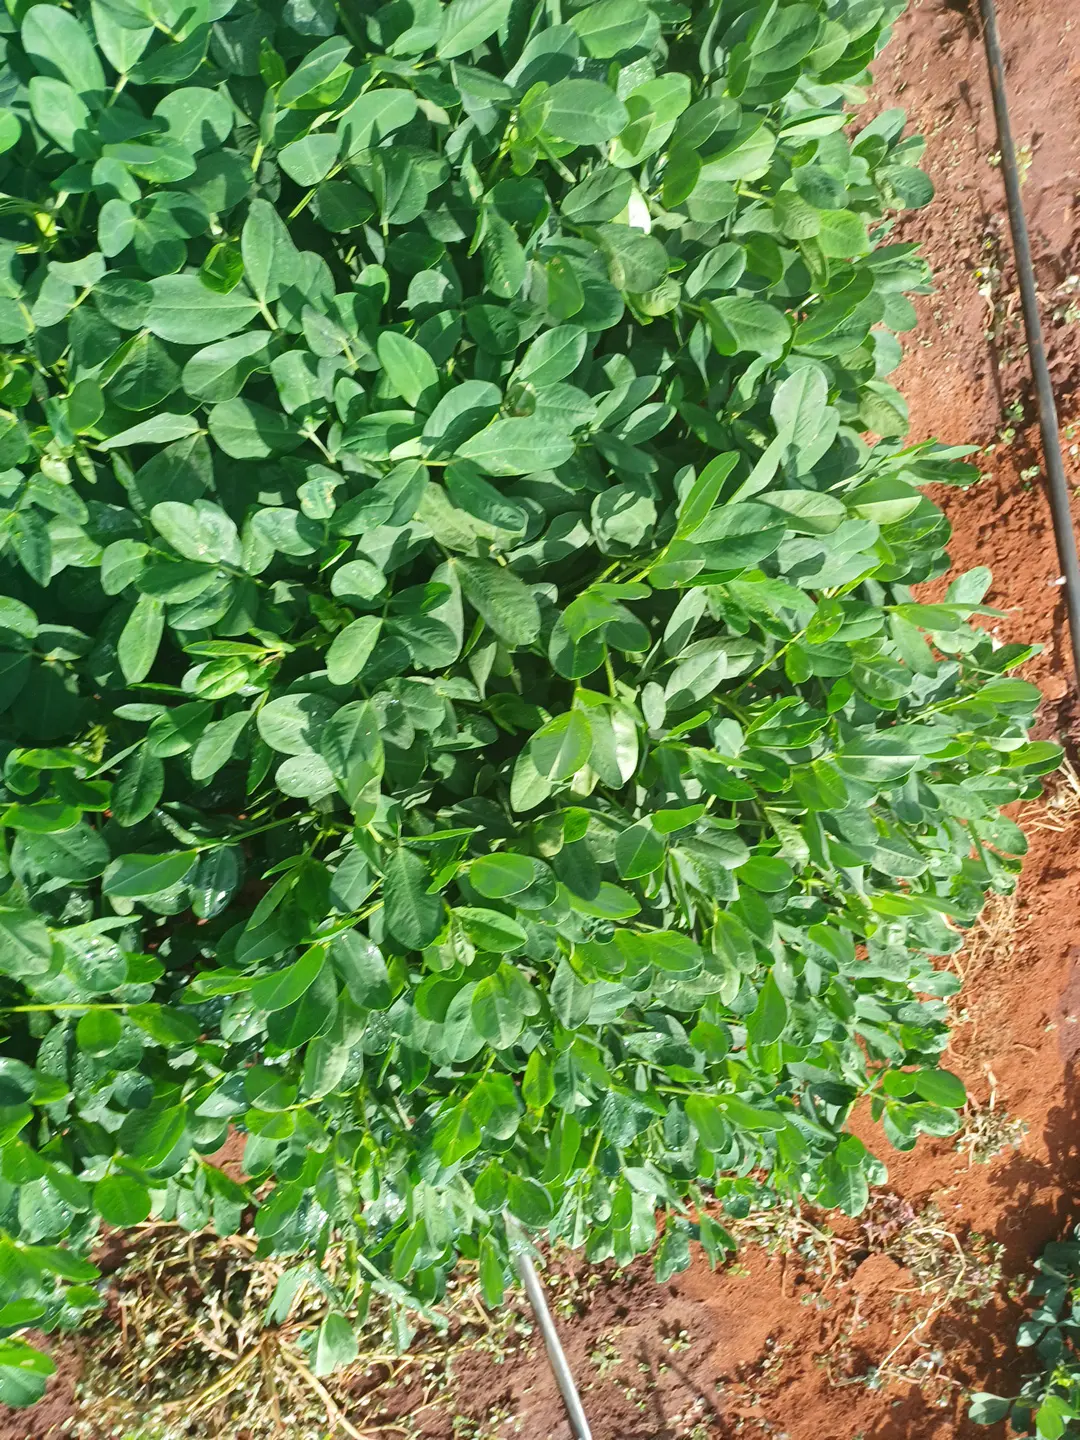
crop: groundnut
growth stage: pegging
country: Kenya
